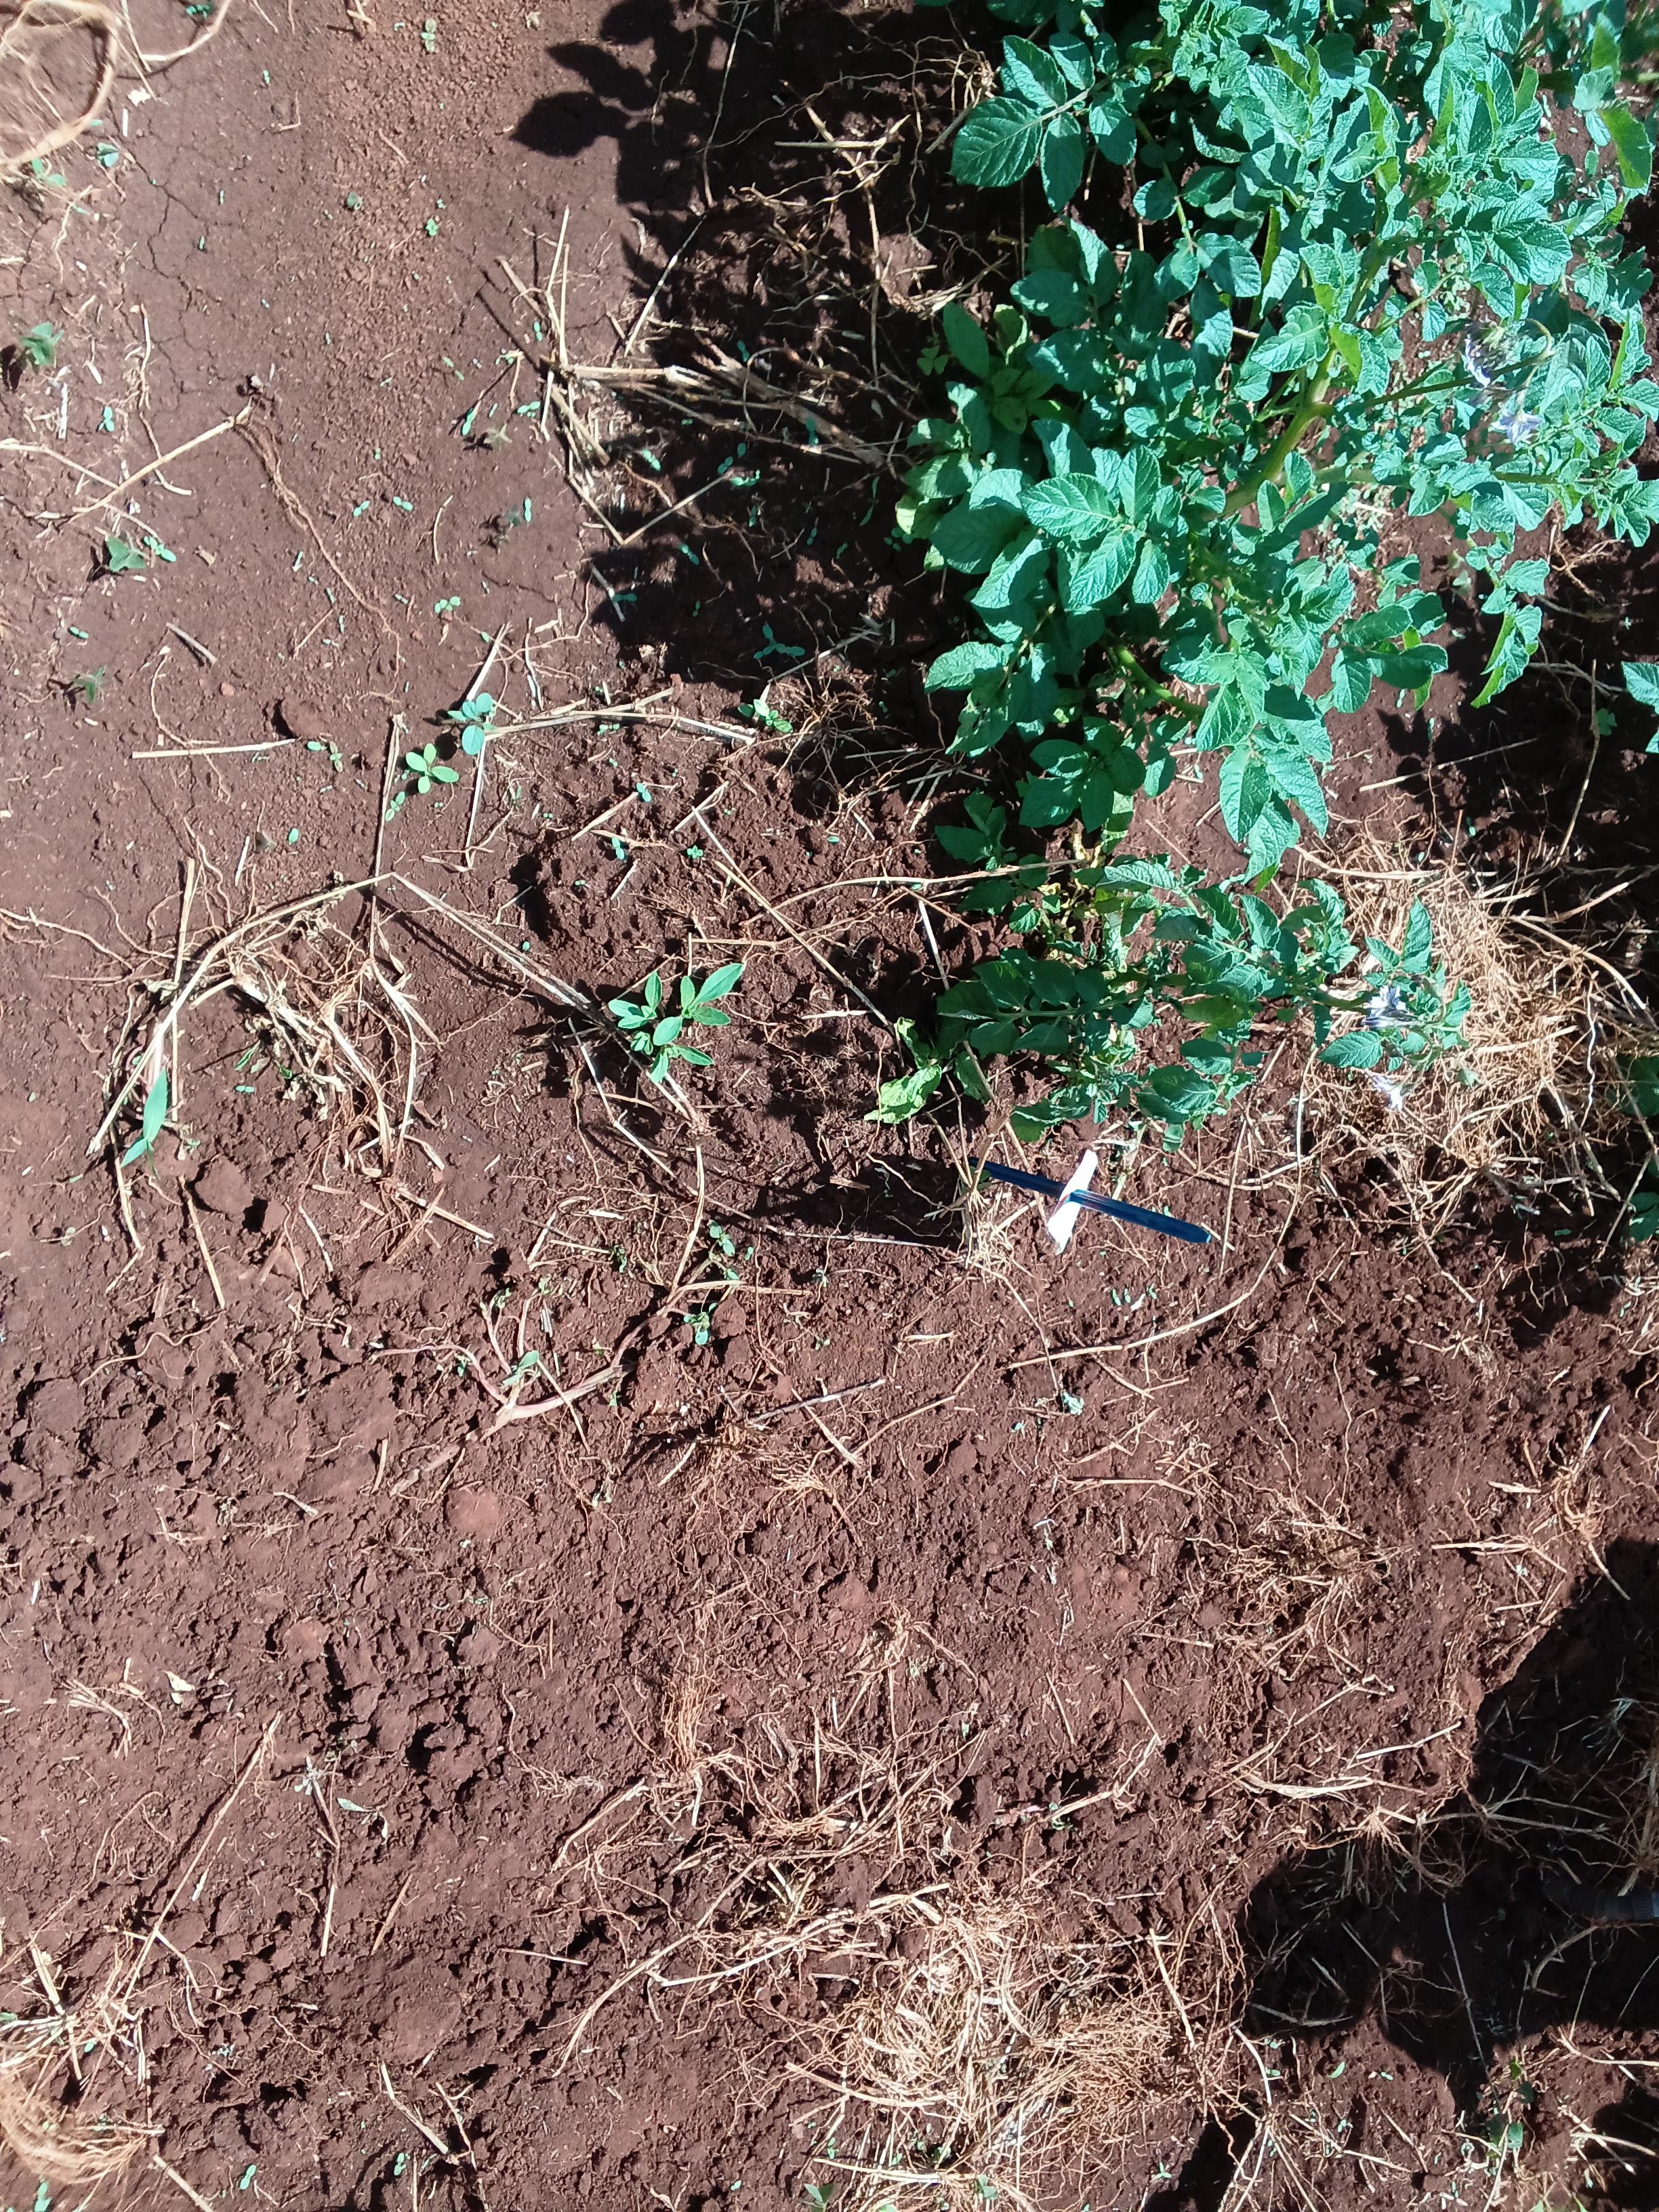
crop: potato
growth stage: flowering
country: Kenya
